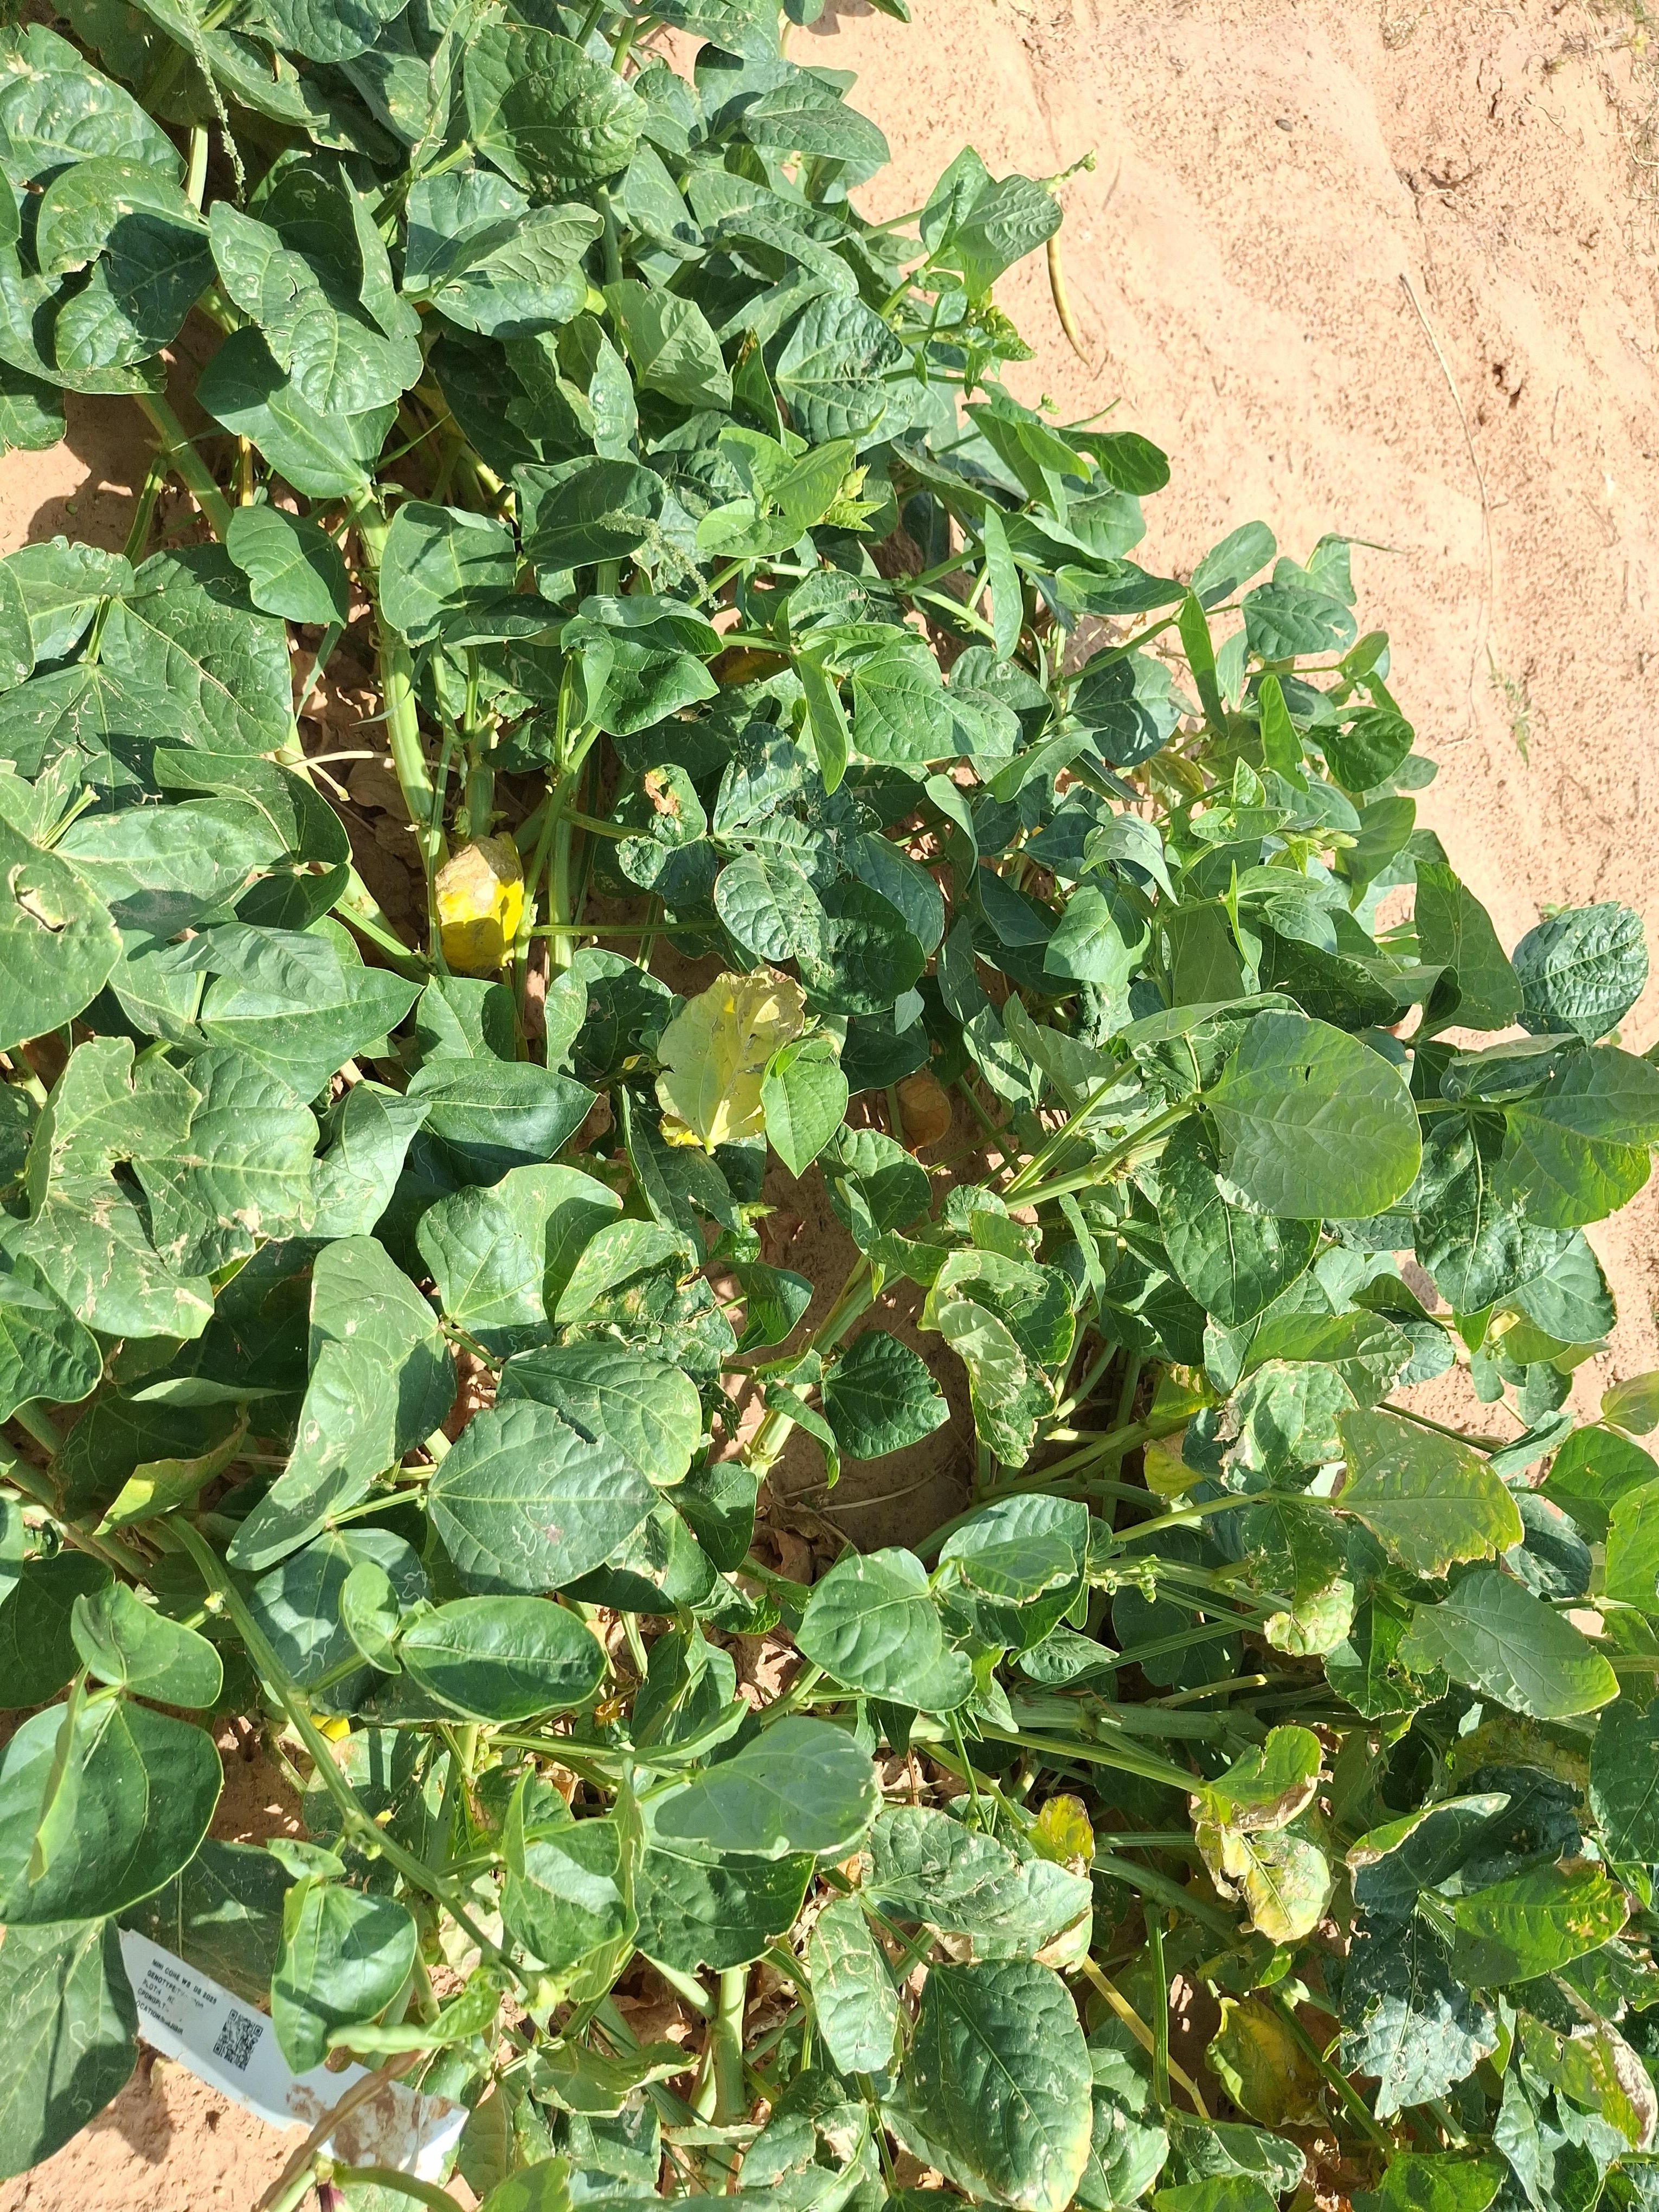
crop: cowpea
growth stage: harvest maturity
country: Nigeria
